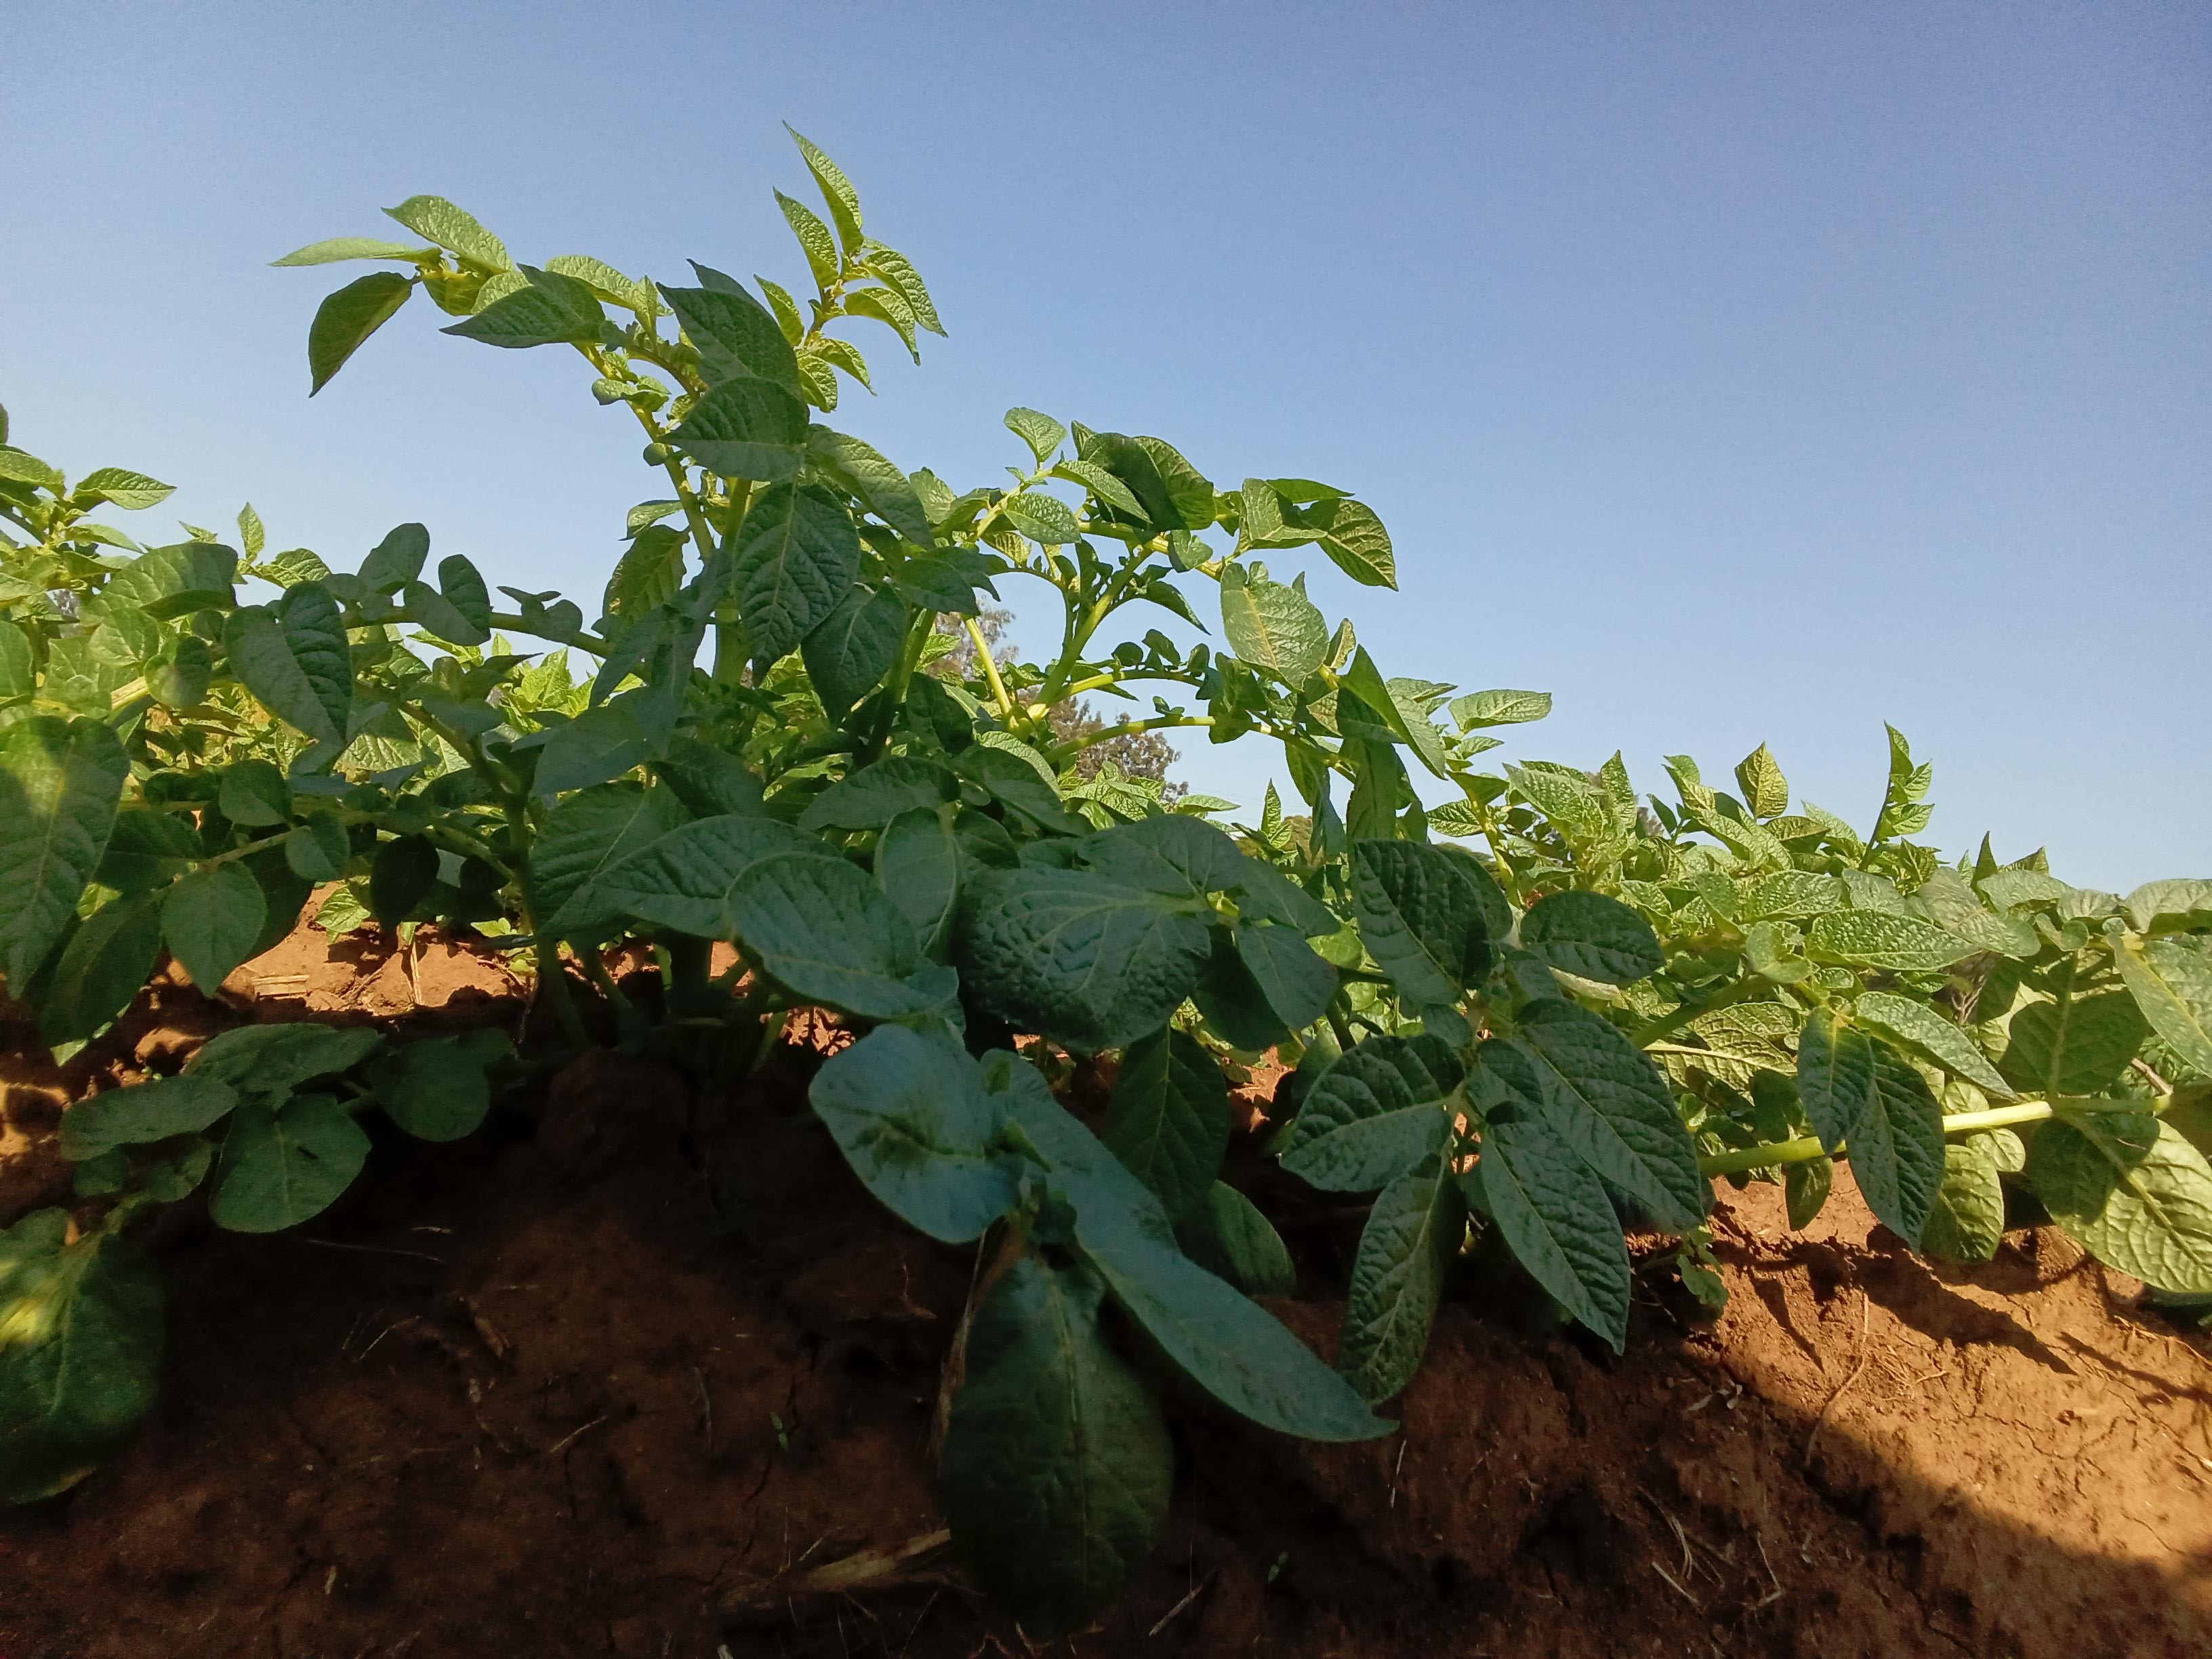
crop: potato
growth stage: vegetative
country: Kenya
